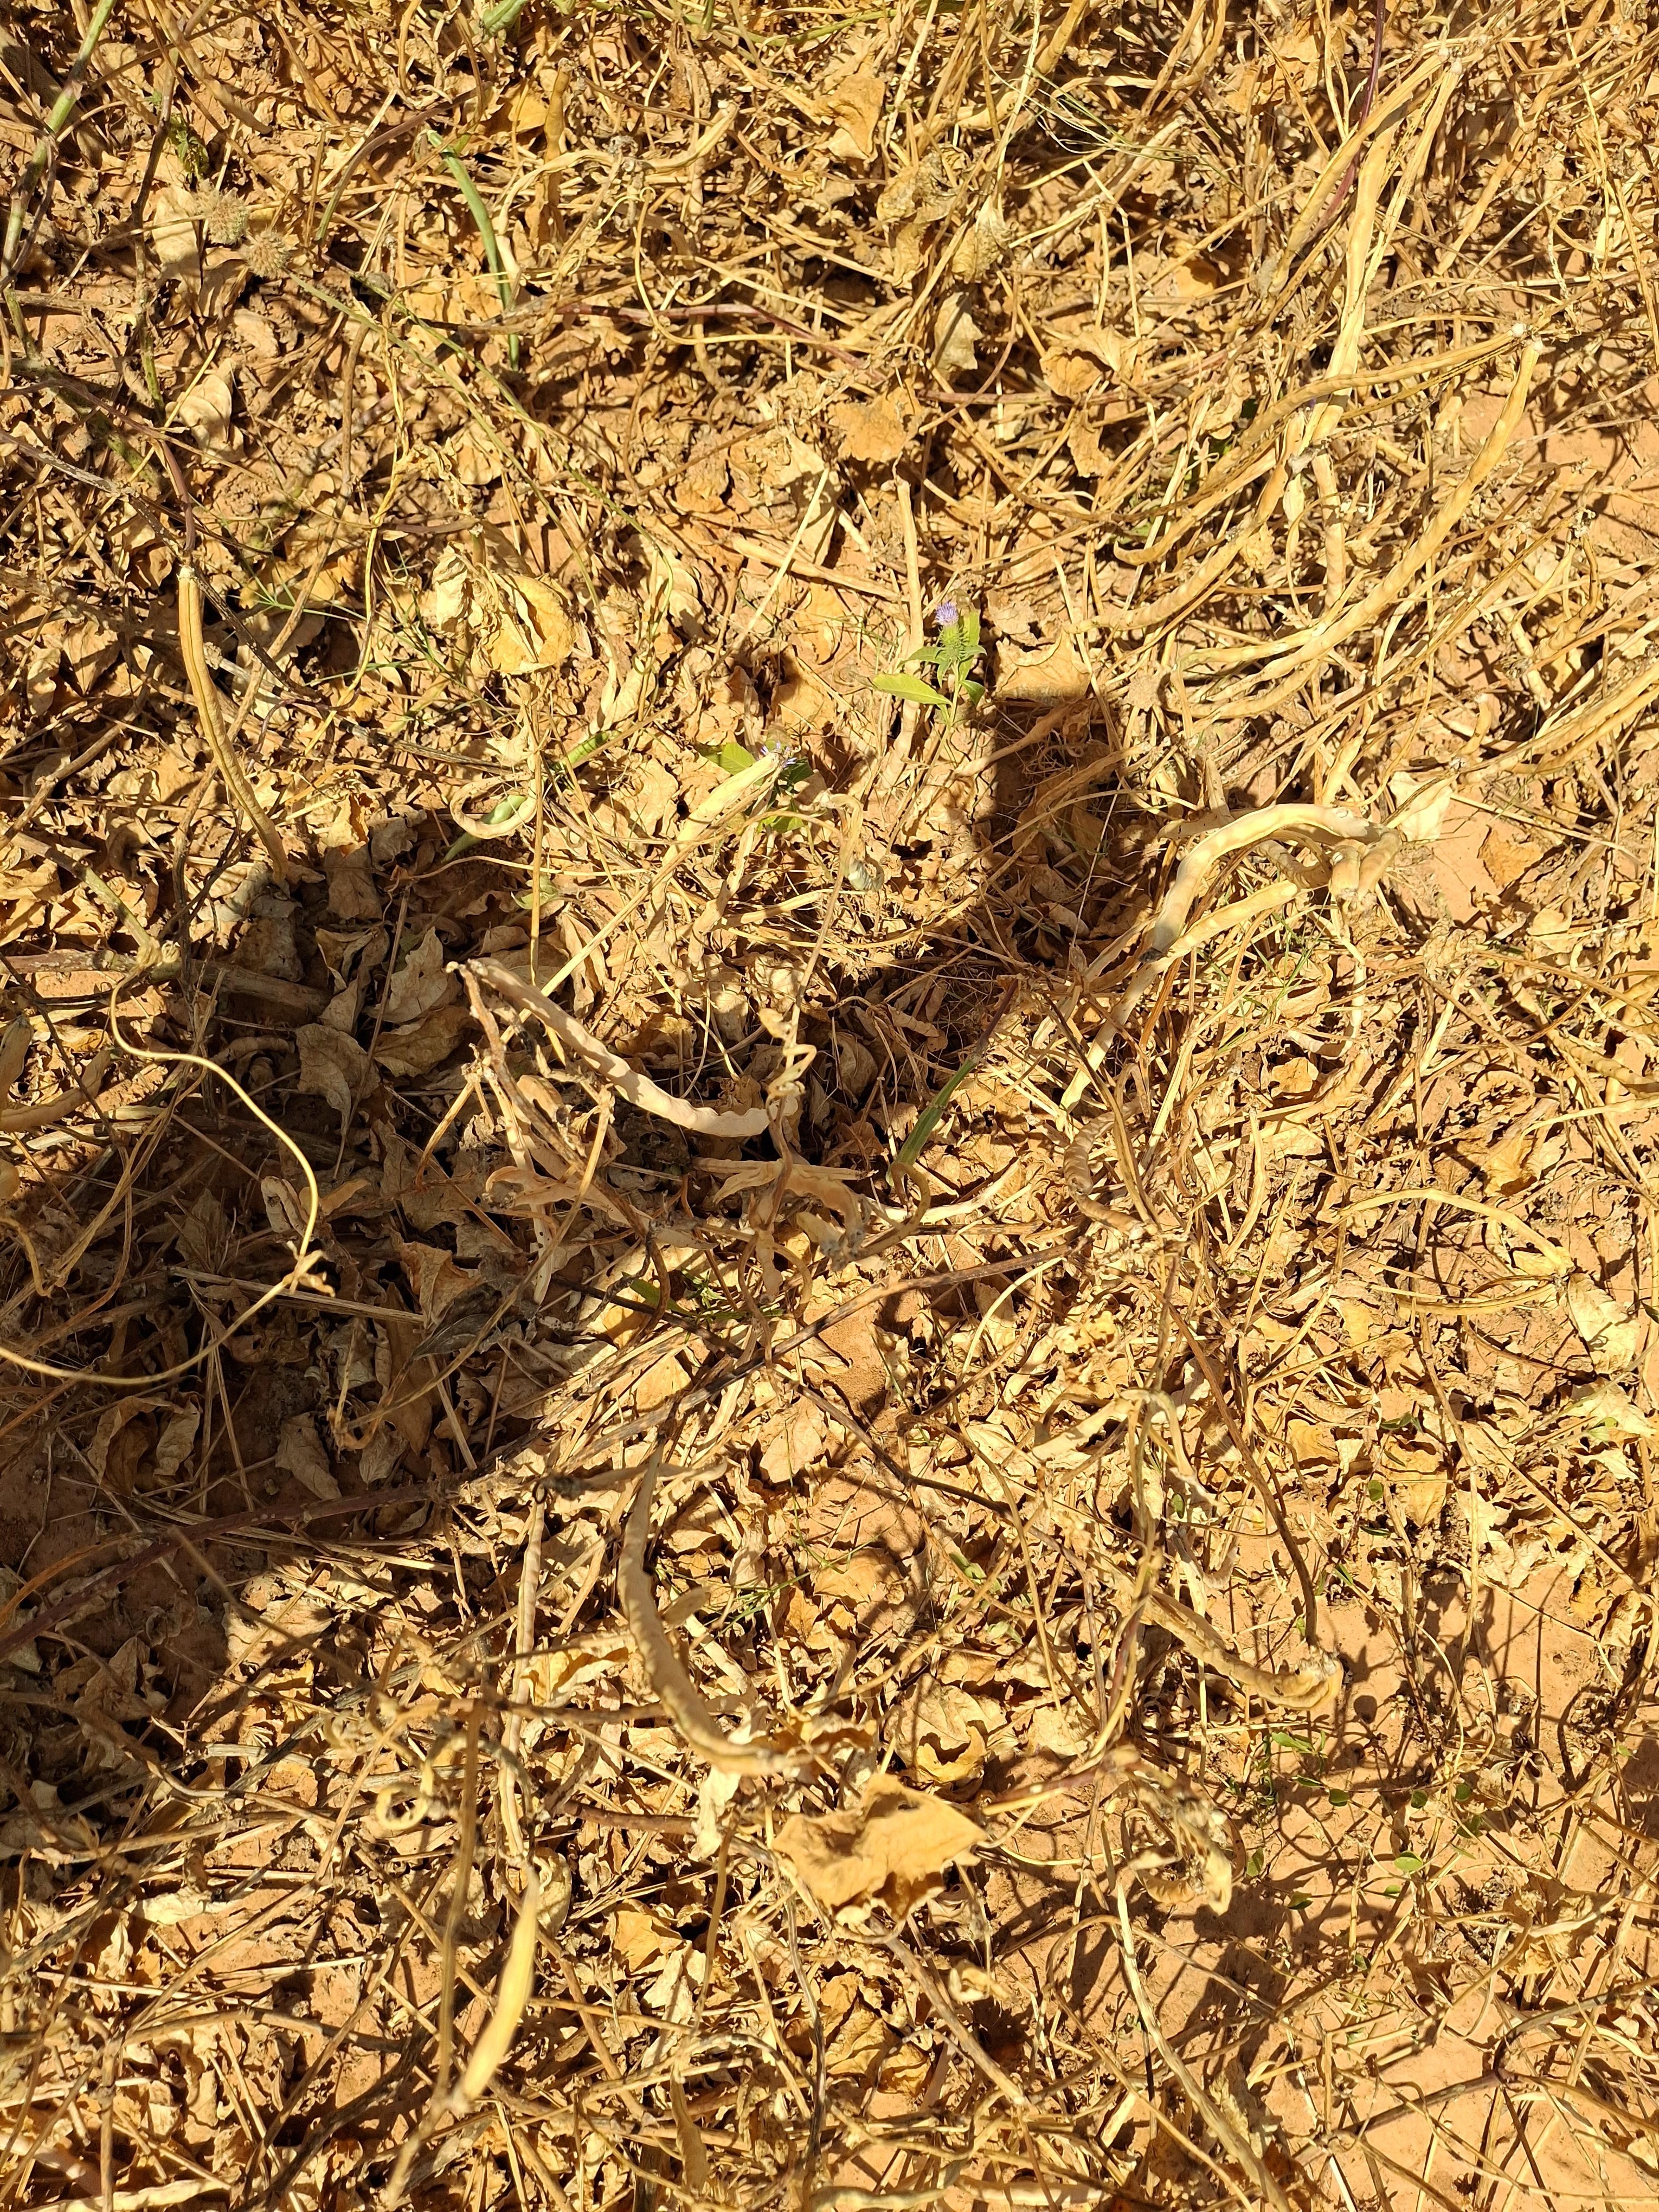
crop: cowpea
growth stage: maturity
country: Nigeria
